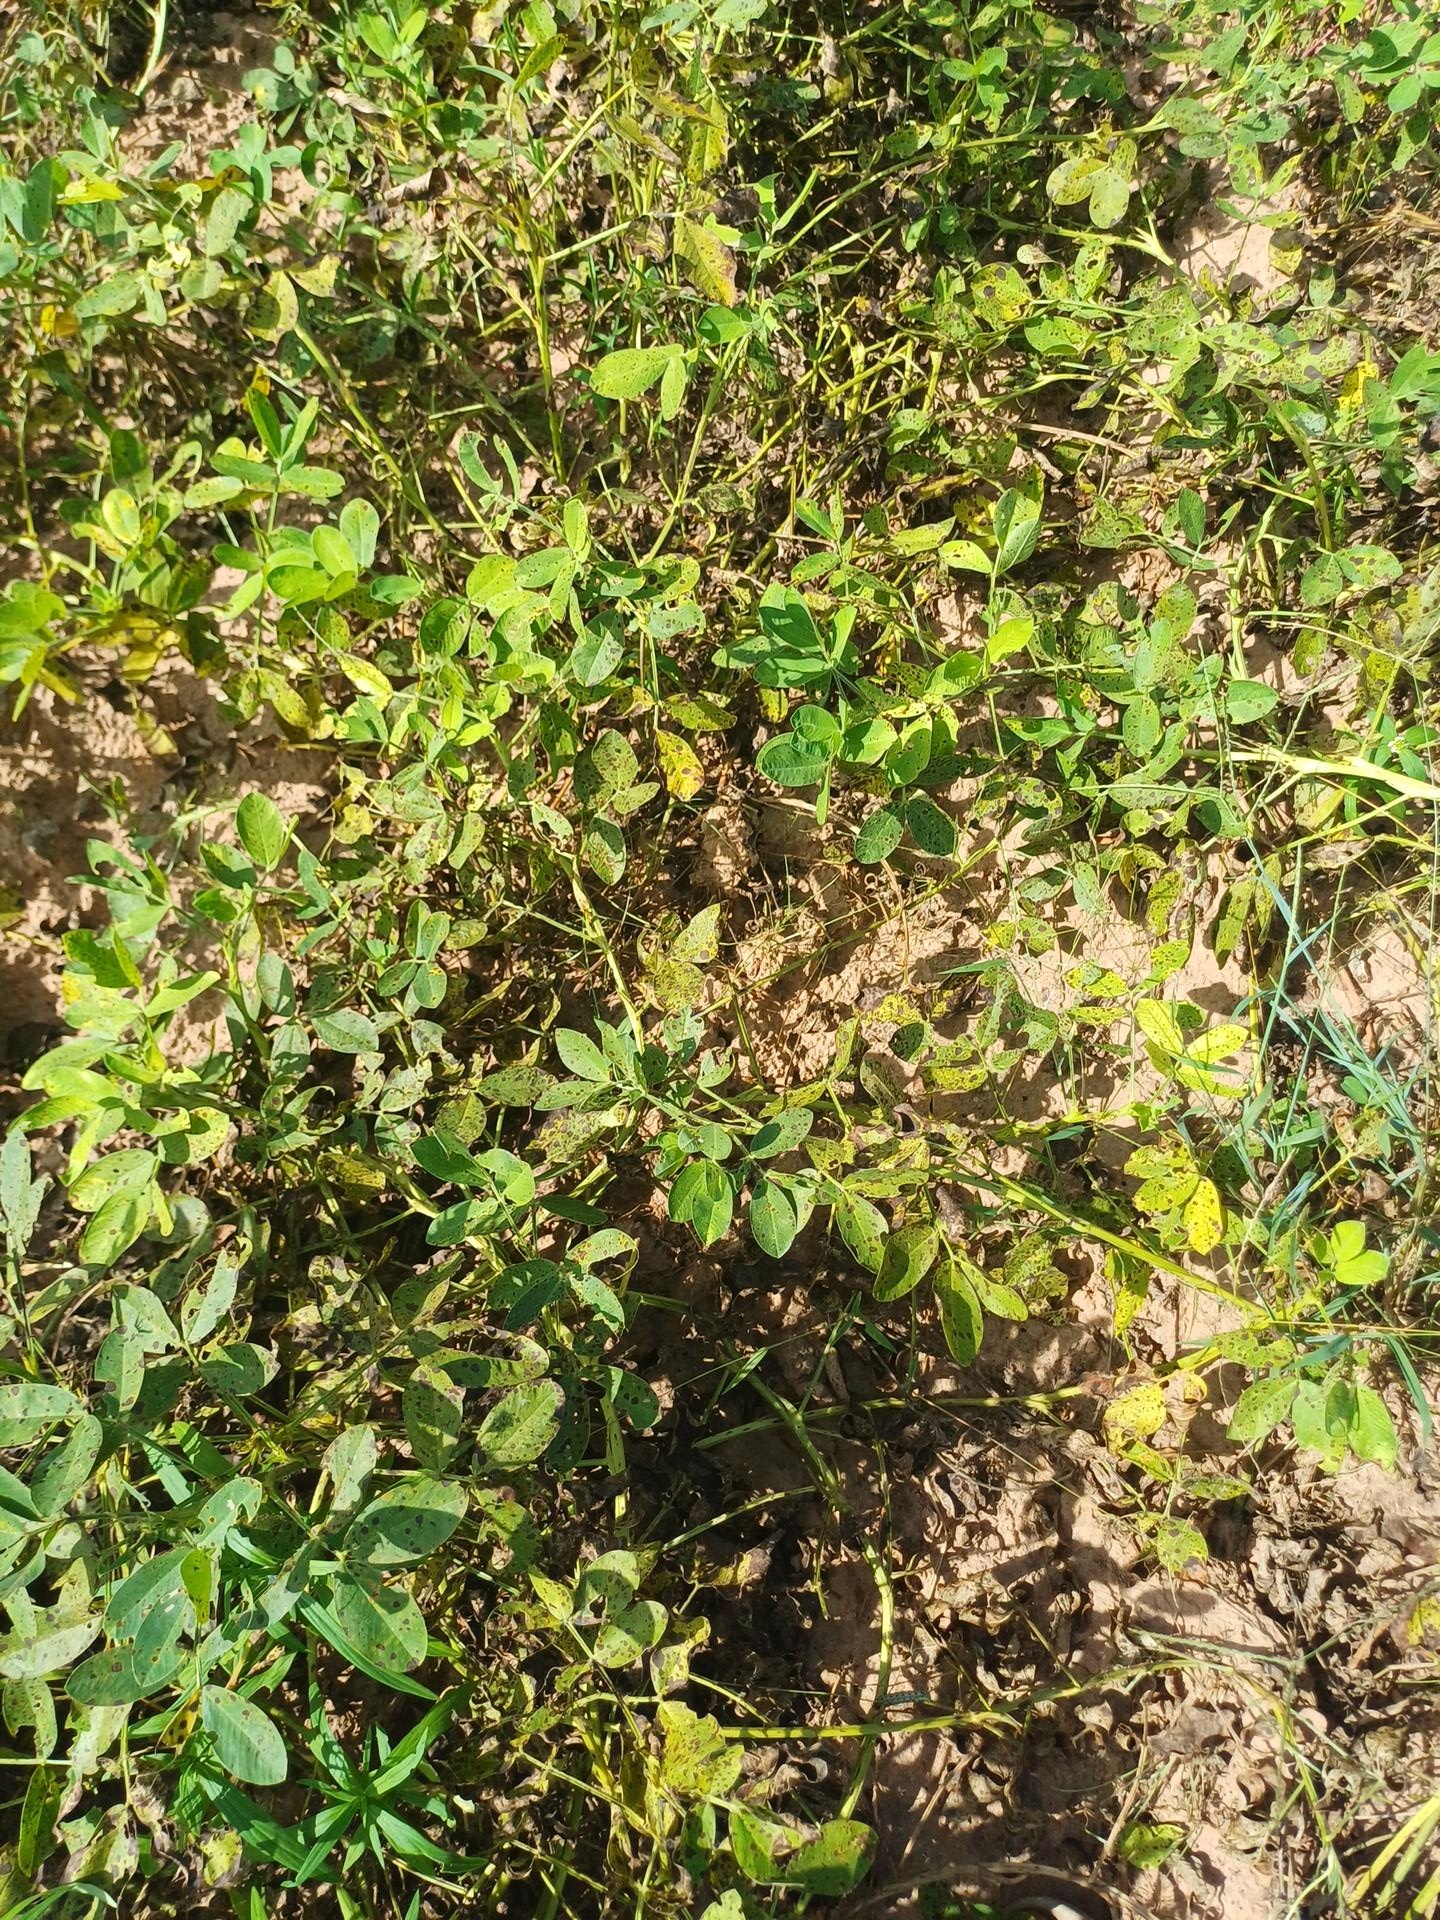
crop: groundnut
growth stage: flowering
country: Senegal
